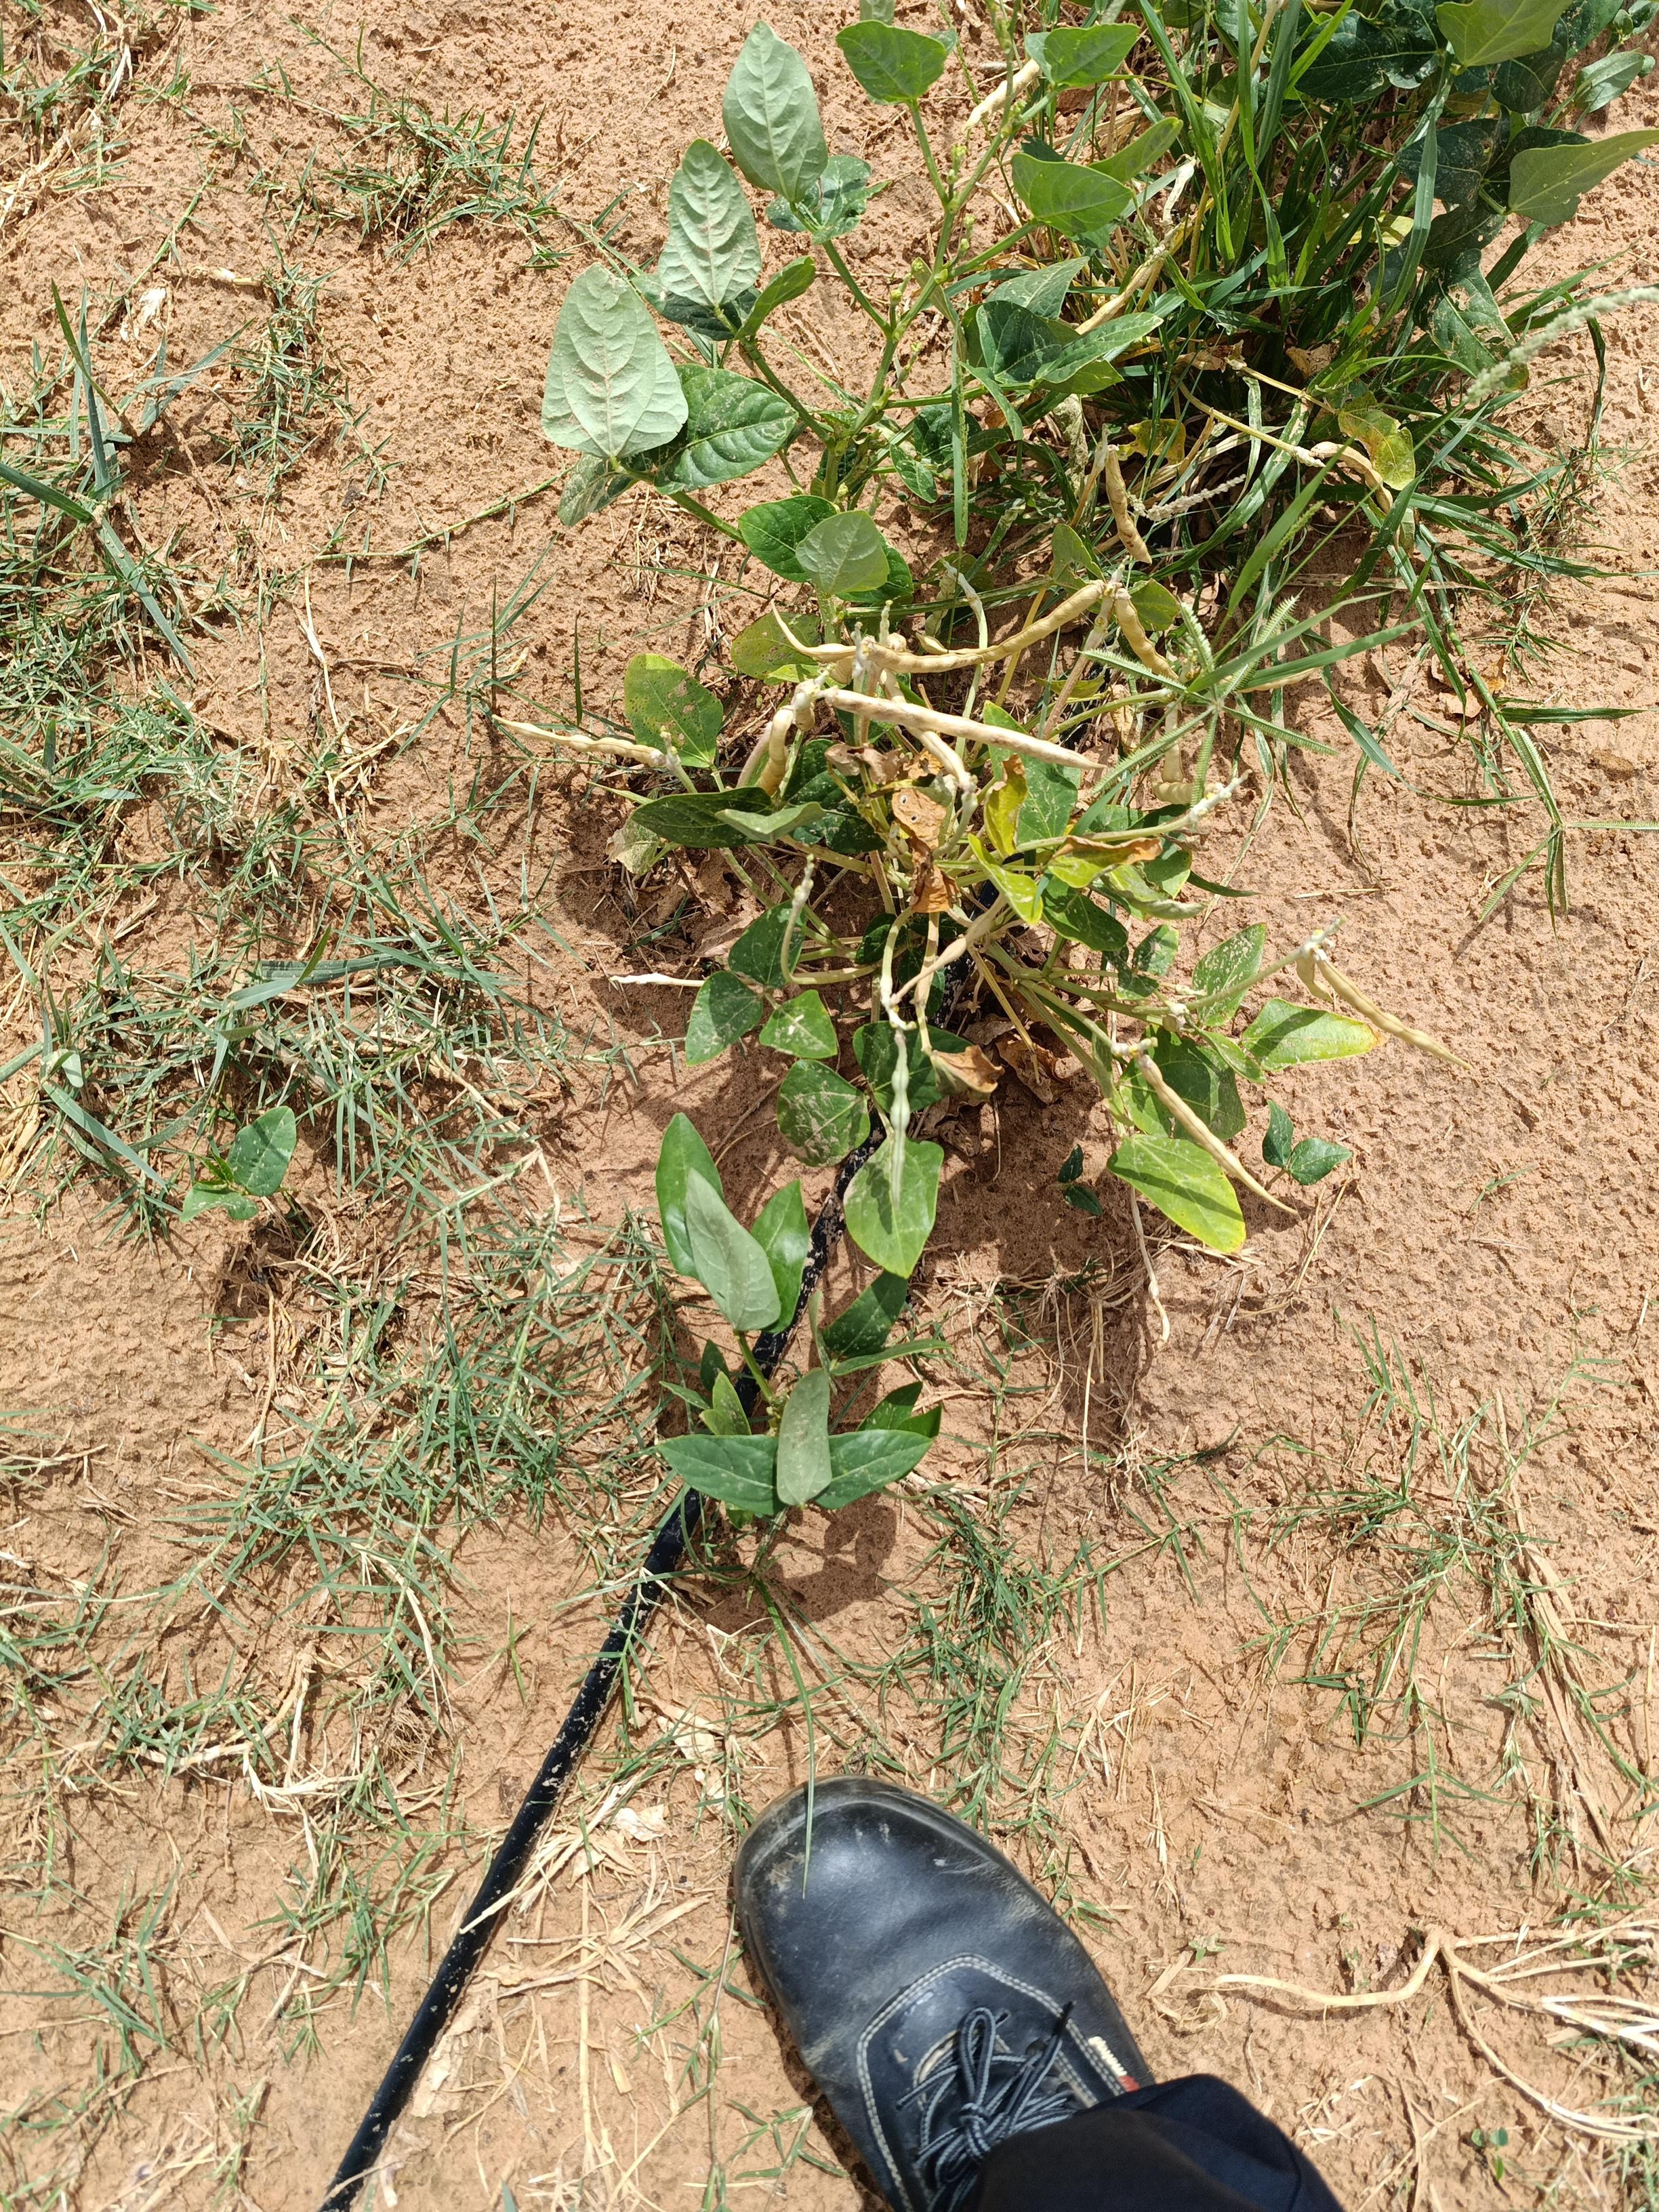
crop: cowpea
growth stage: development pod
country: Nigeria
